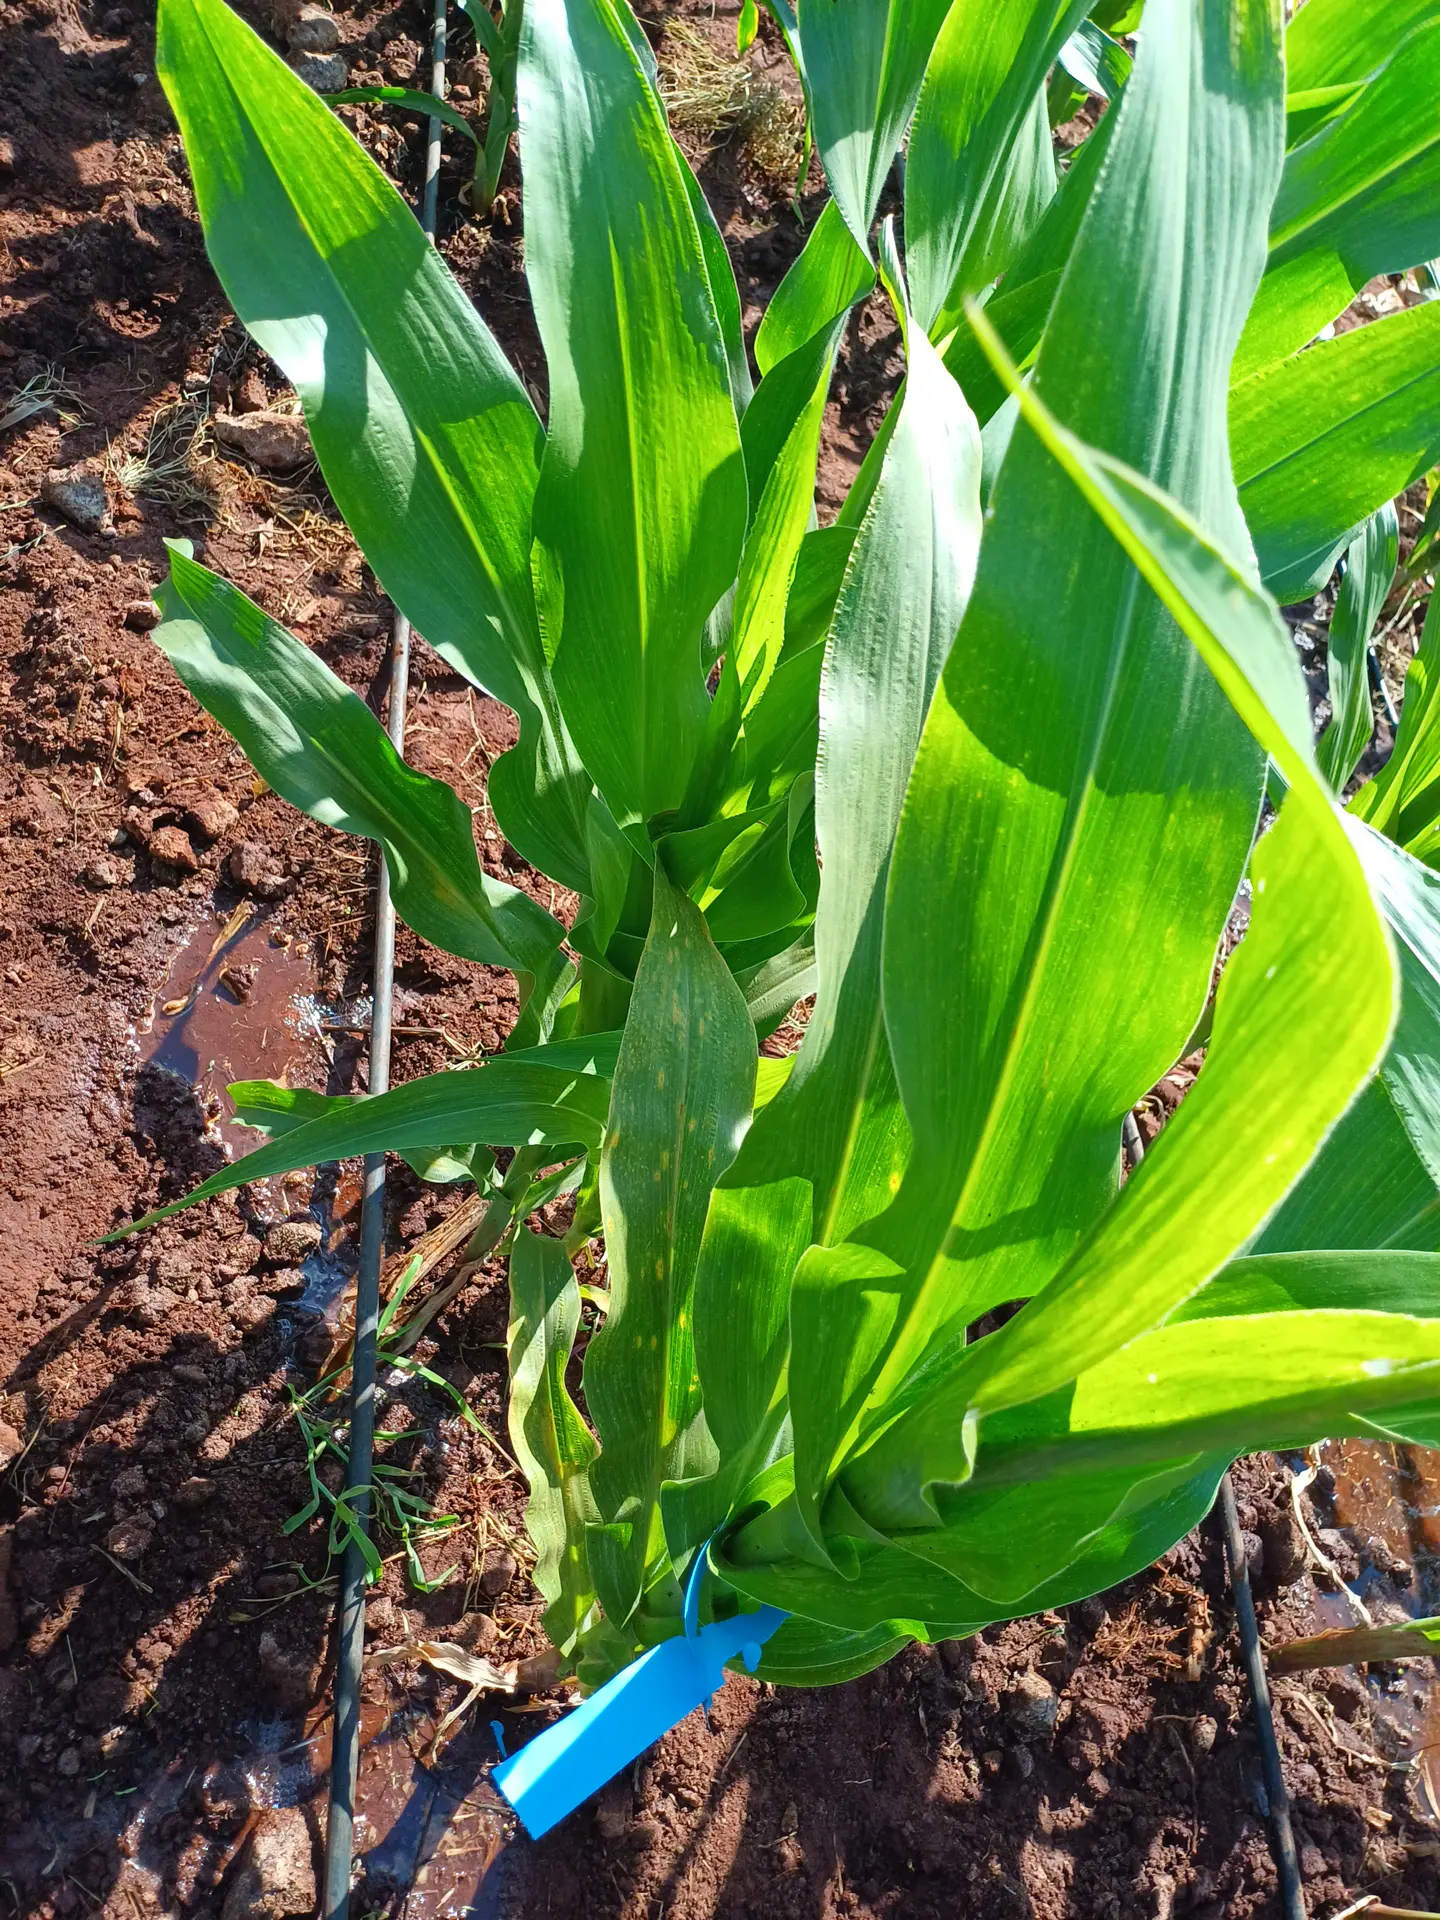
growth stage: vegetative
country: Kenya
